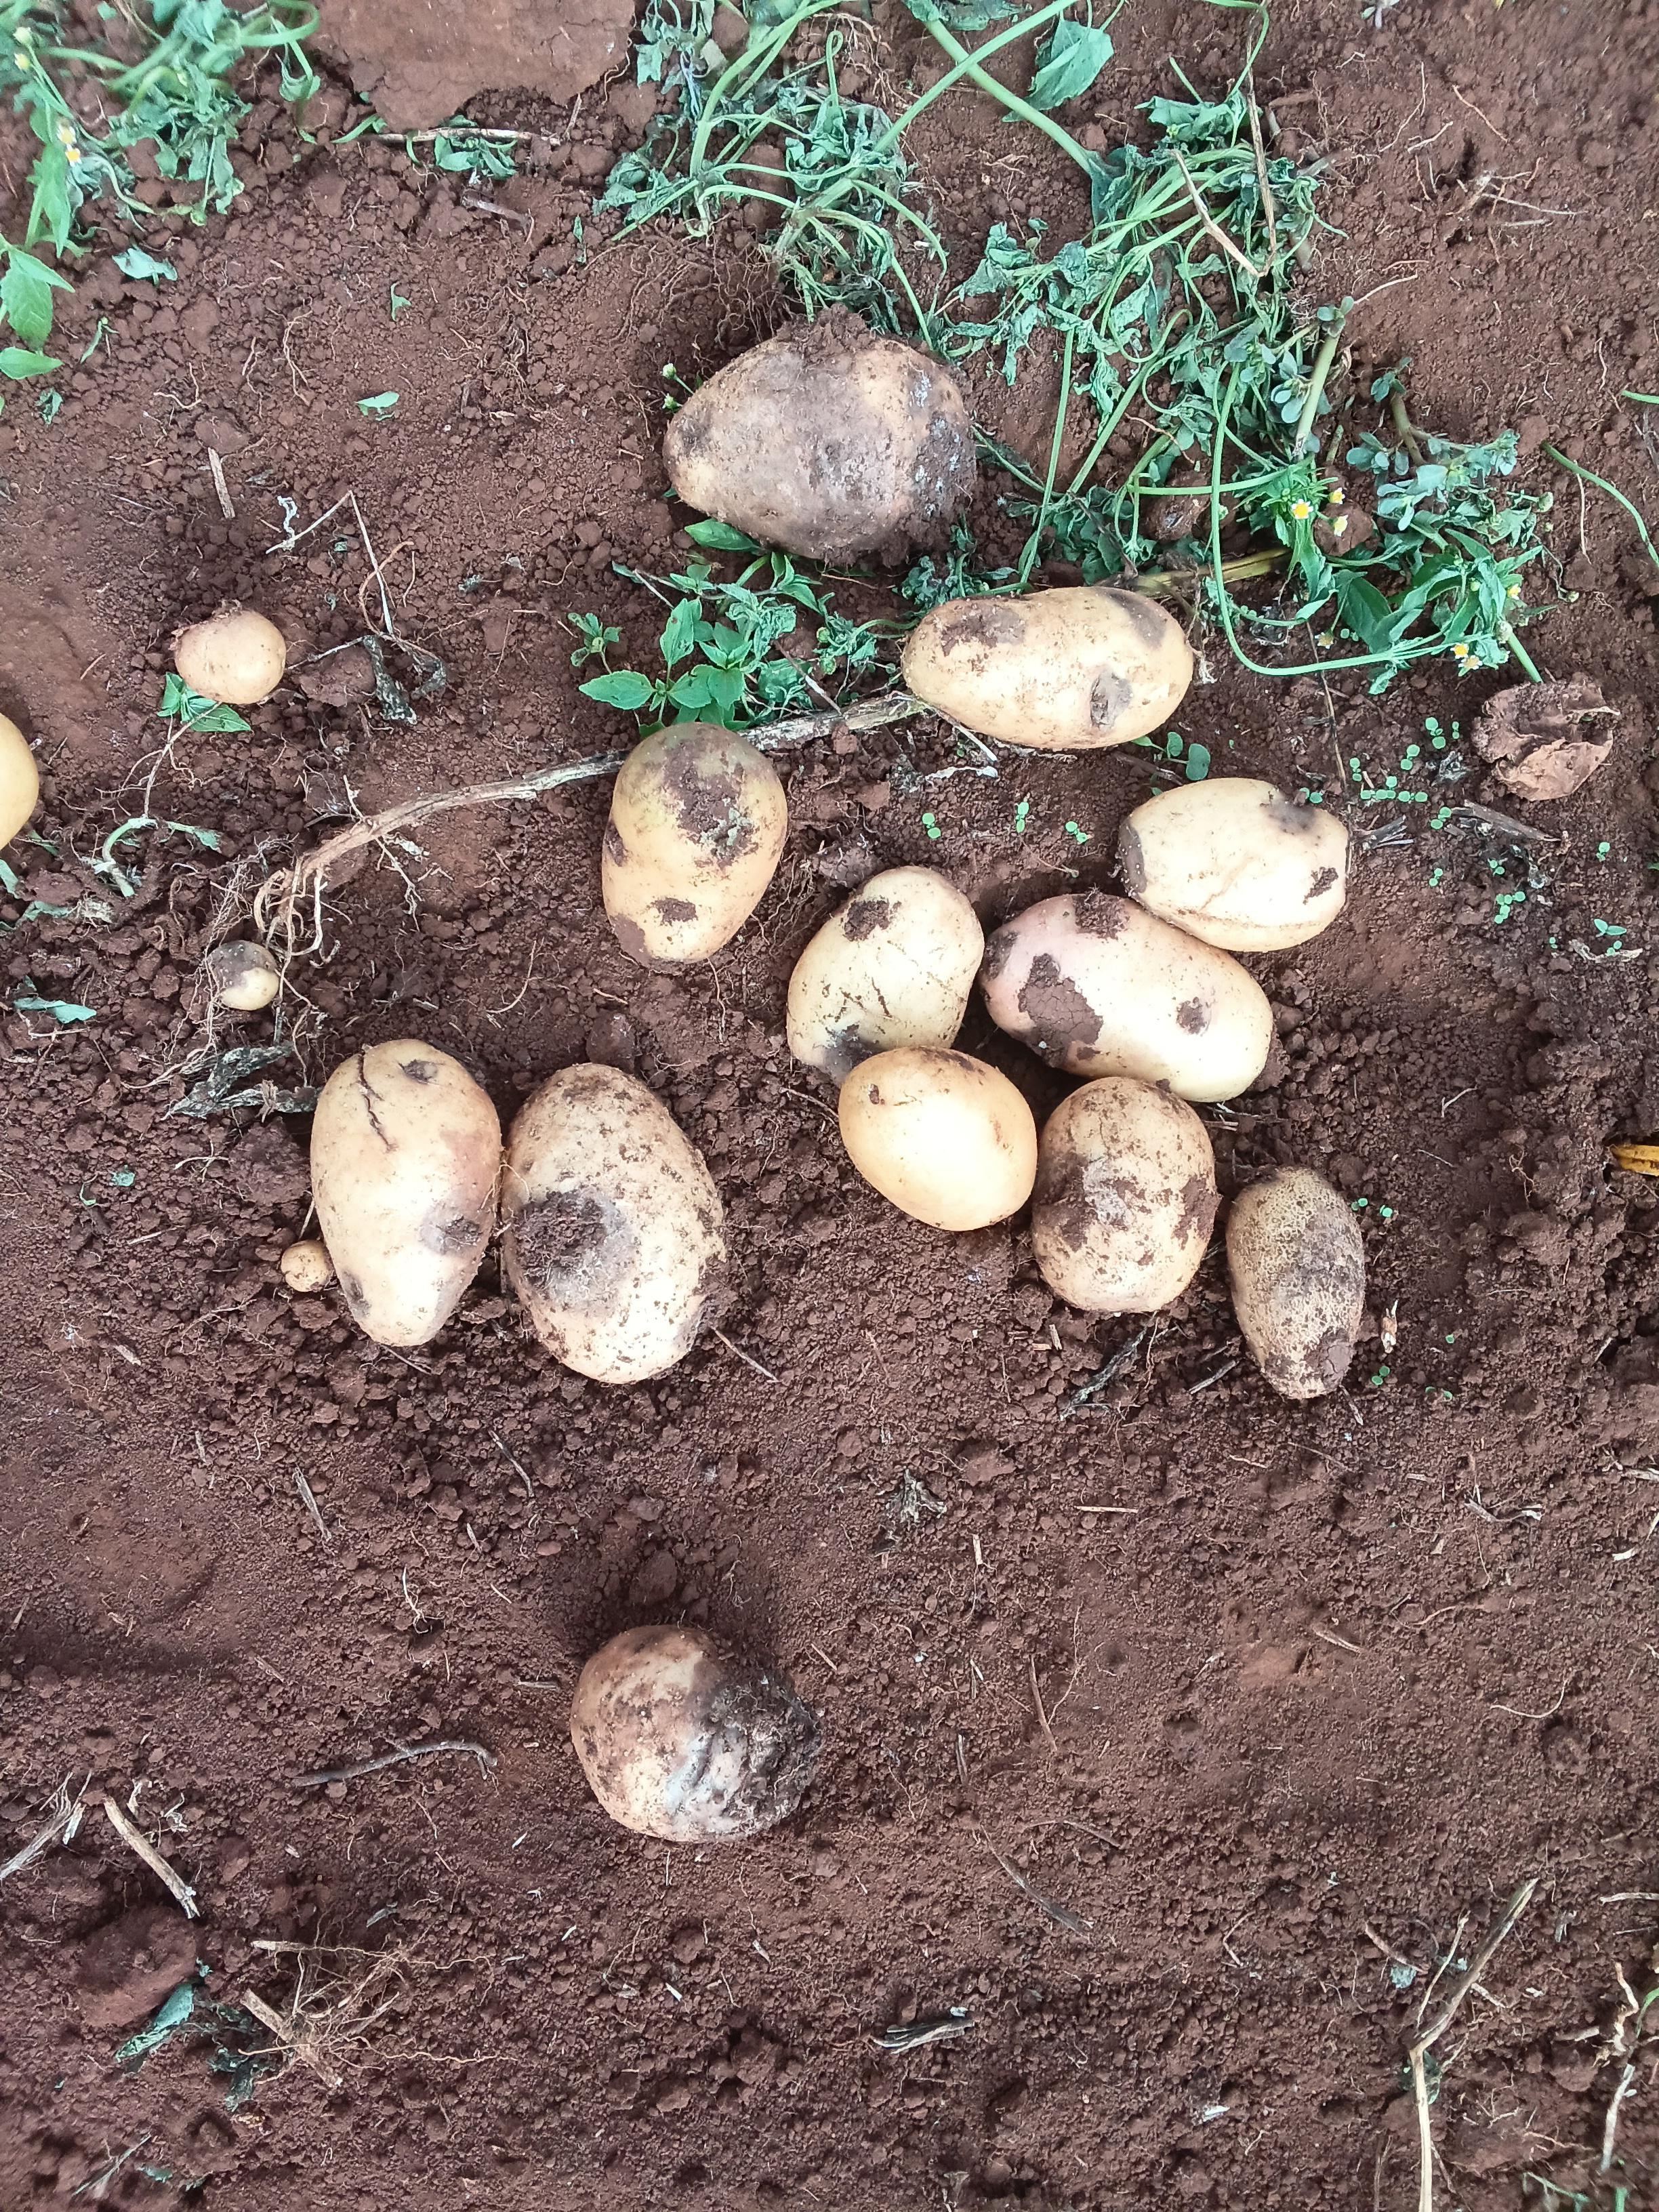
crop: potato
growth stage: harvest
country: Kenya
